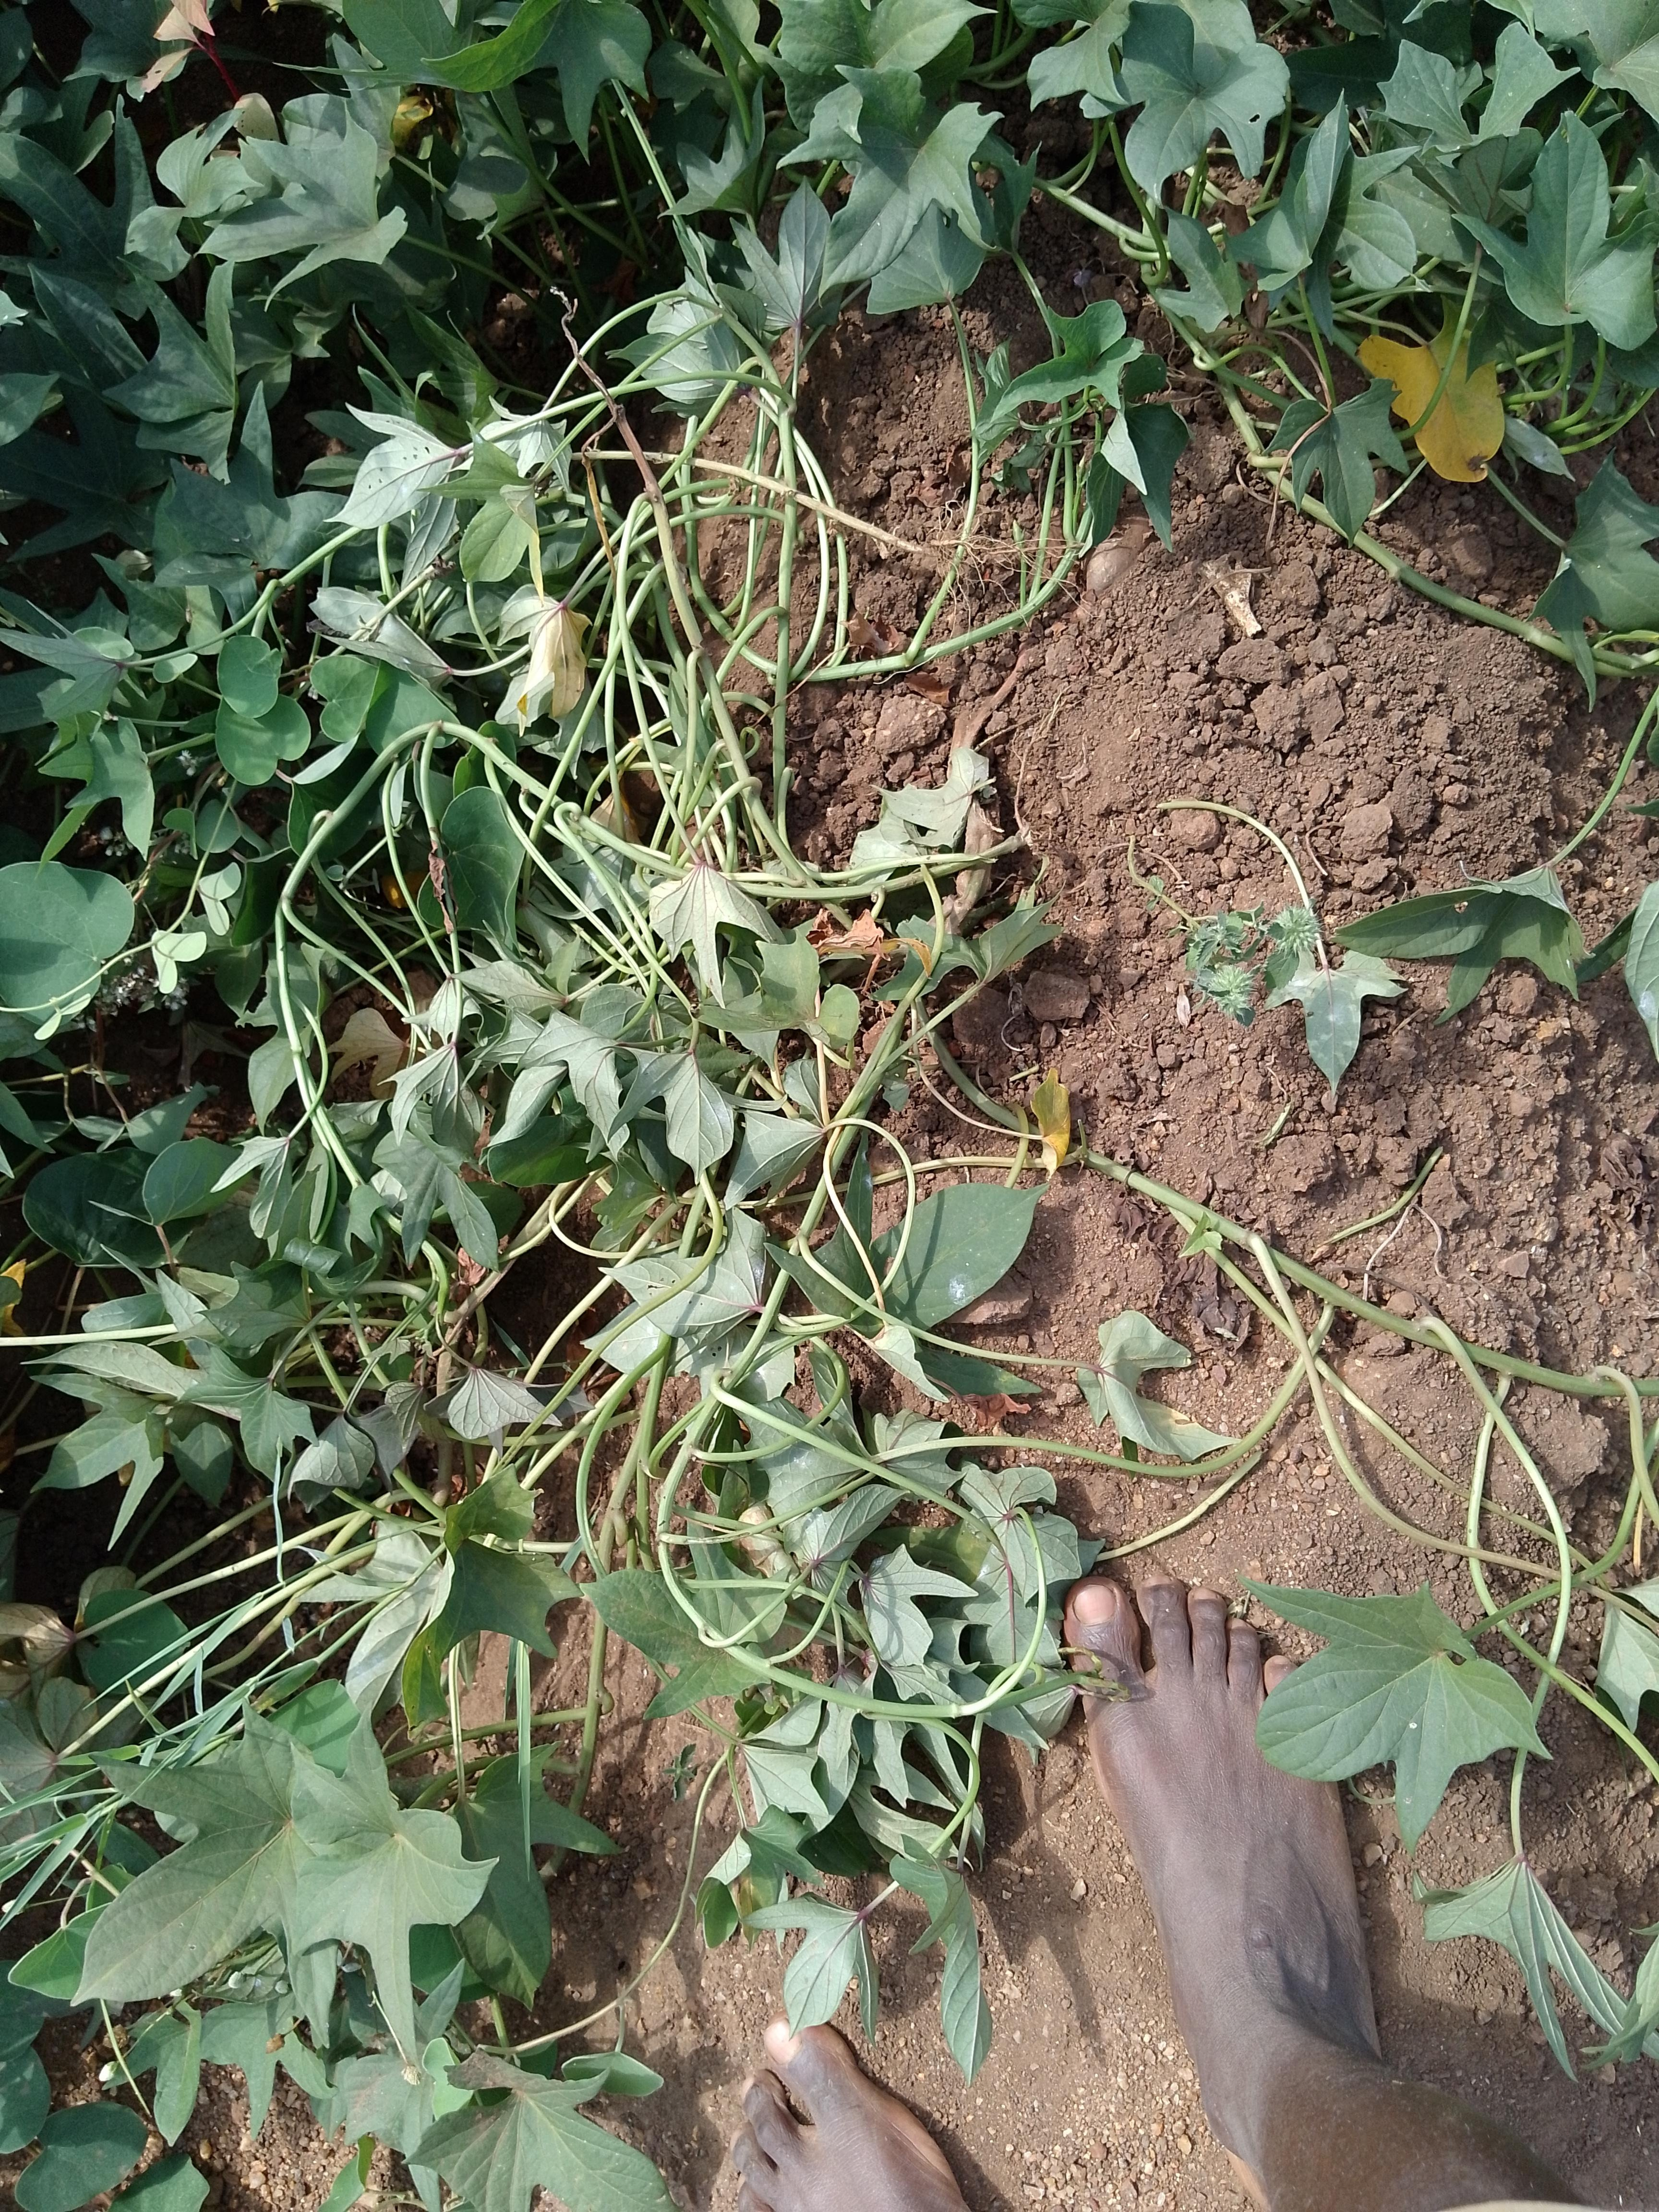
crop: sweet potato
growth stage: harvest maturity
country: Malawi
